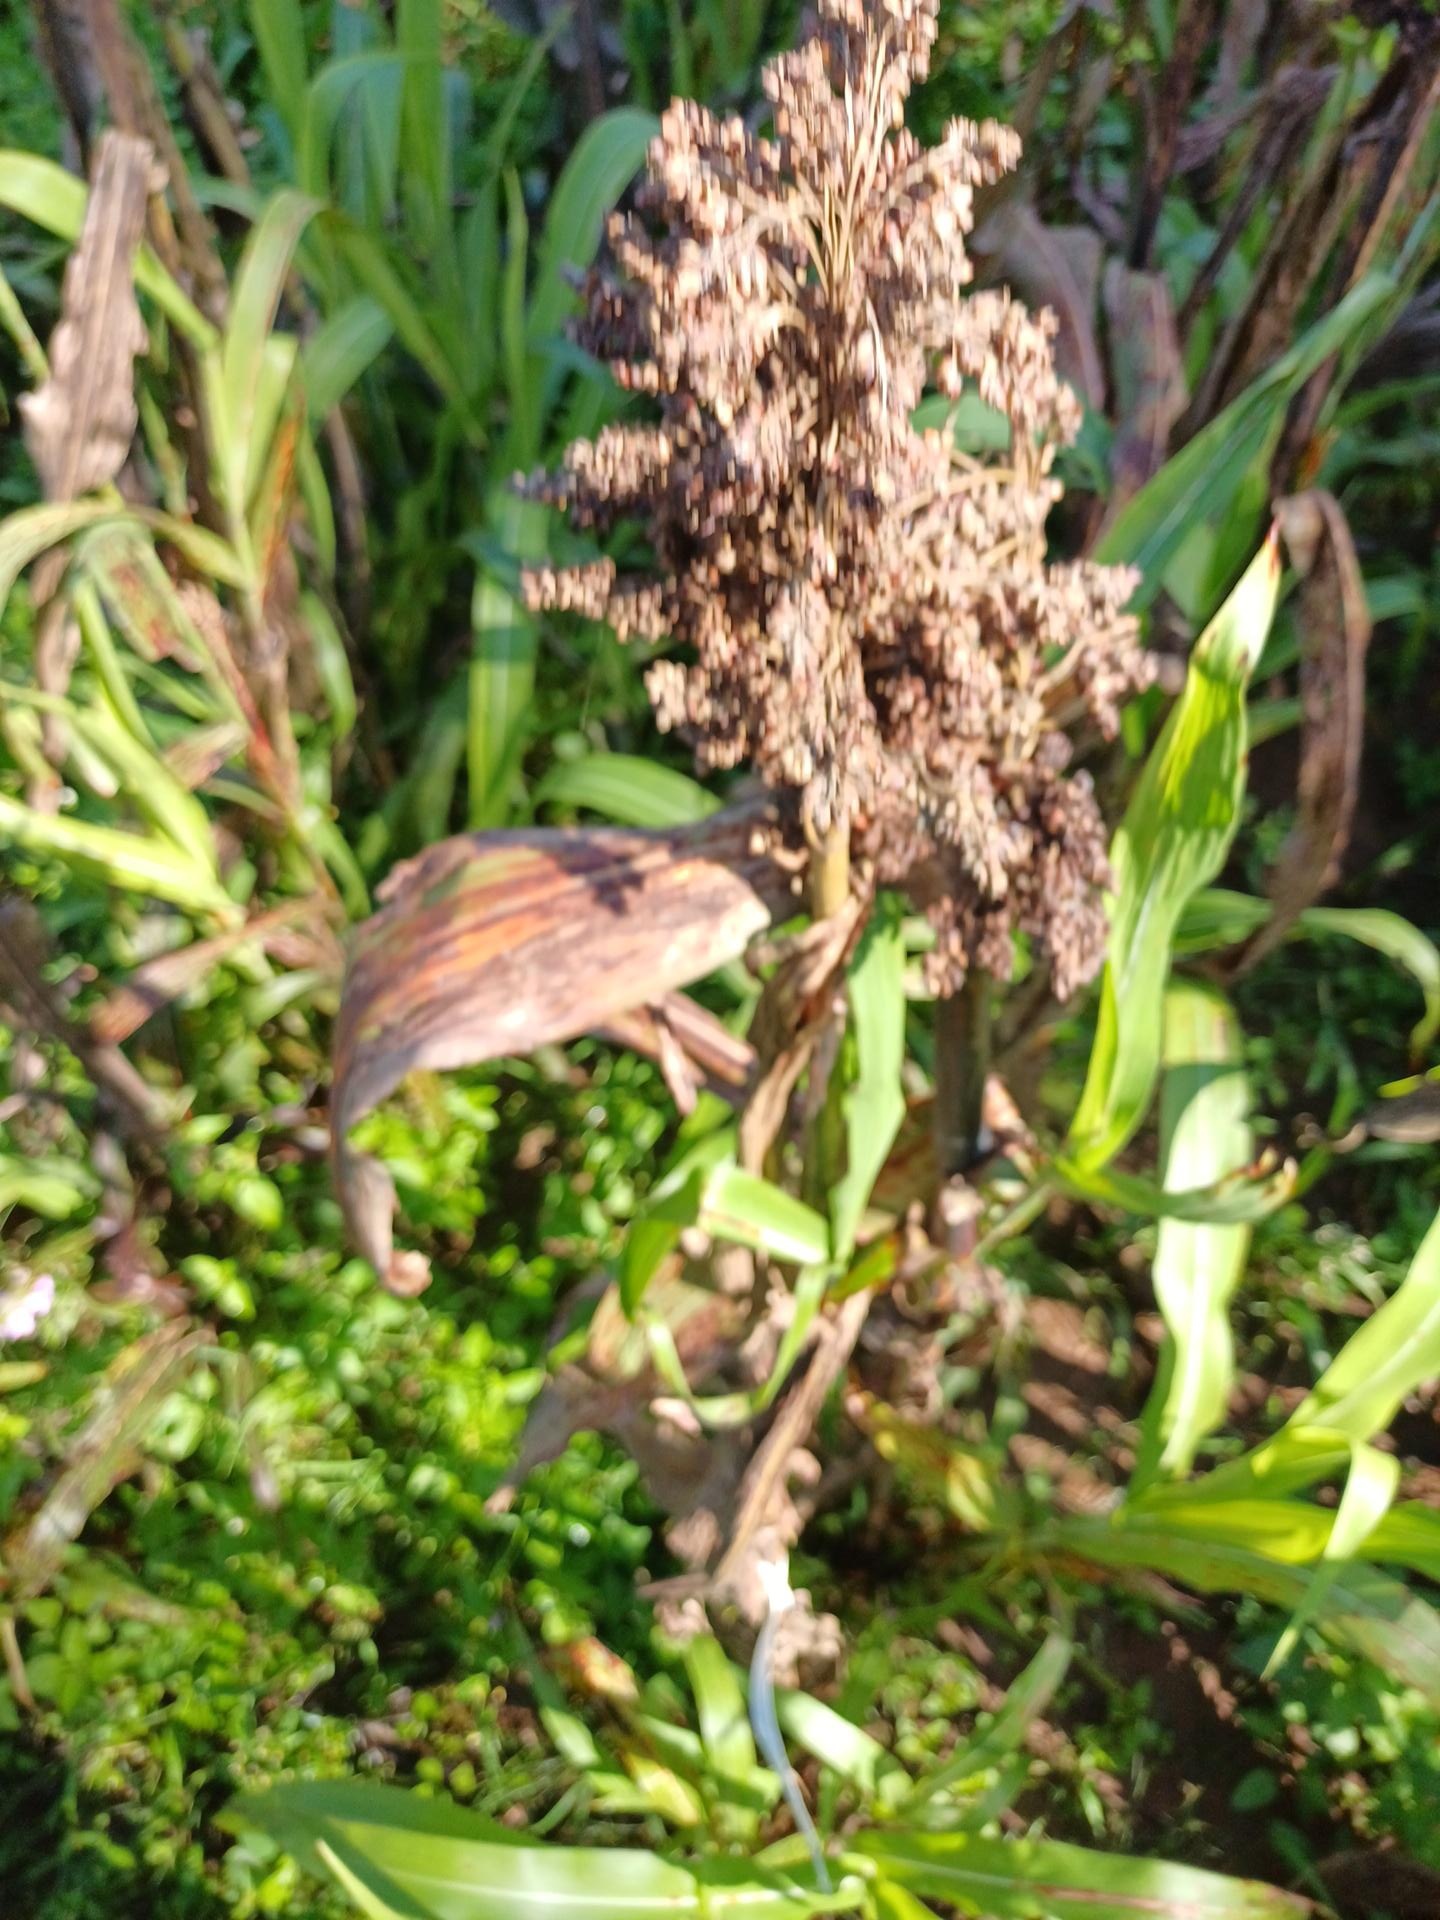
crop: sorghum
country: Kenya
